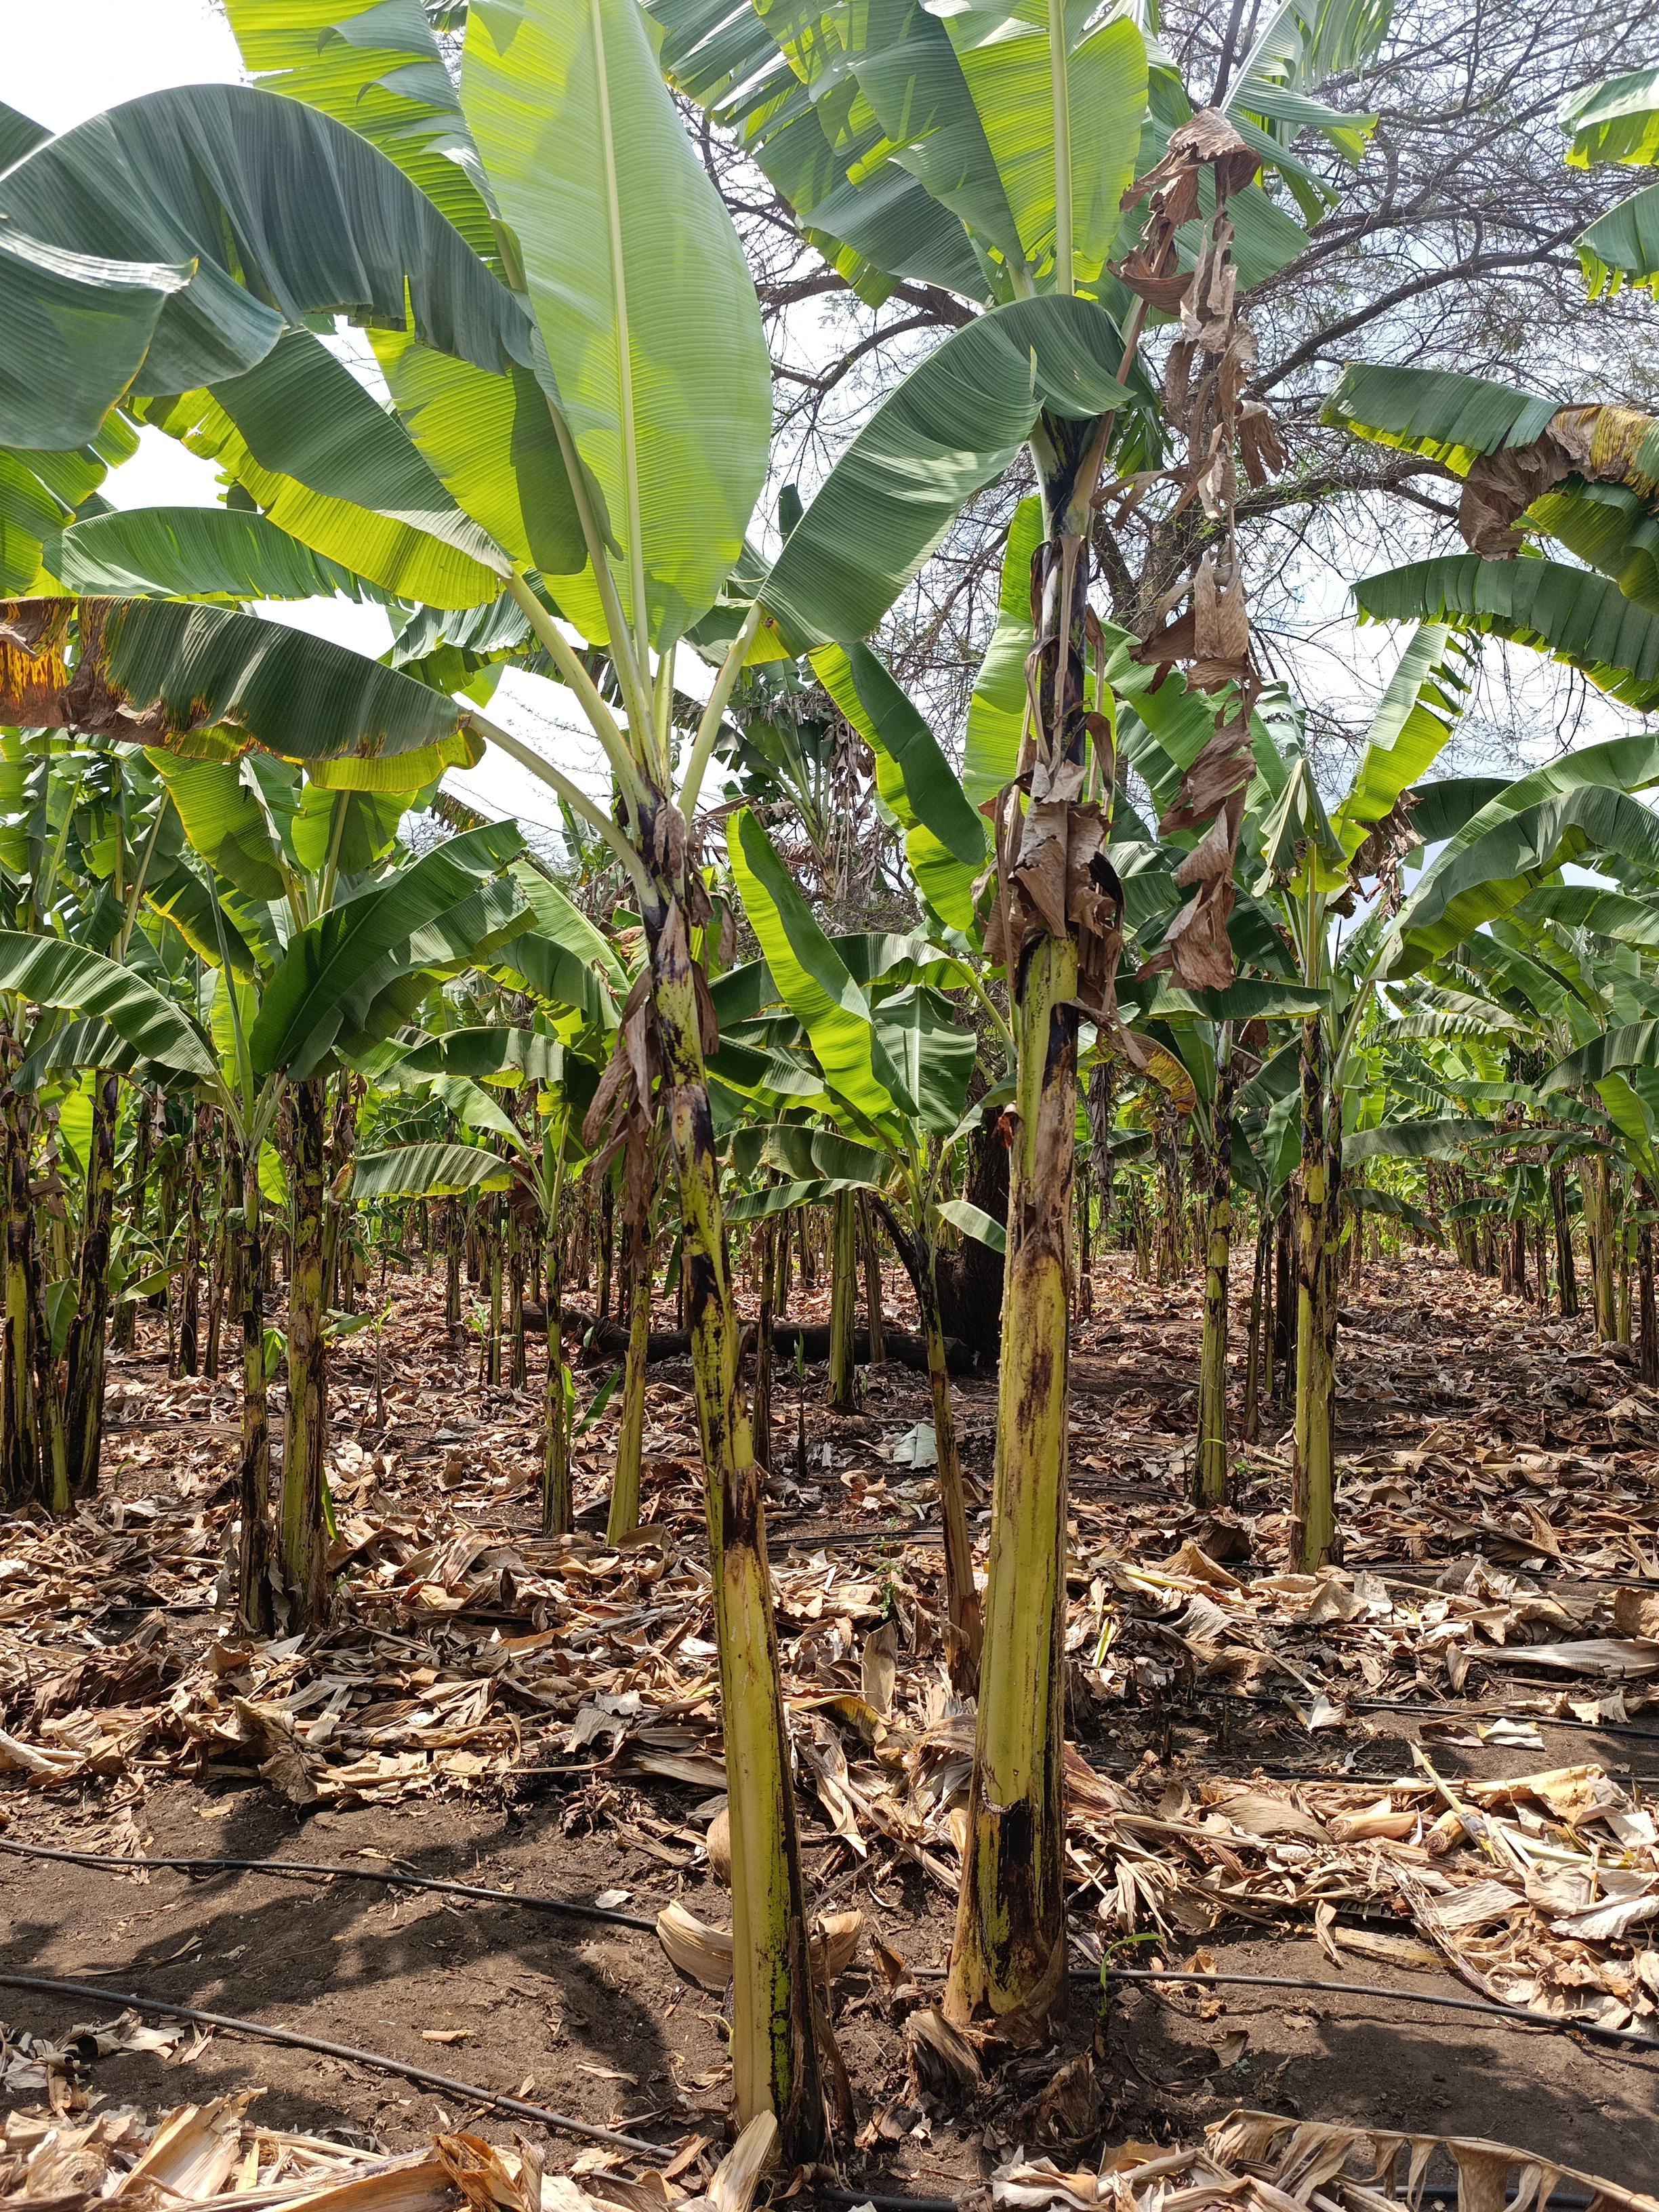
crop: banana
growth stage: vegetative
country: Tanzania
